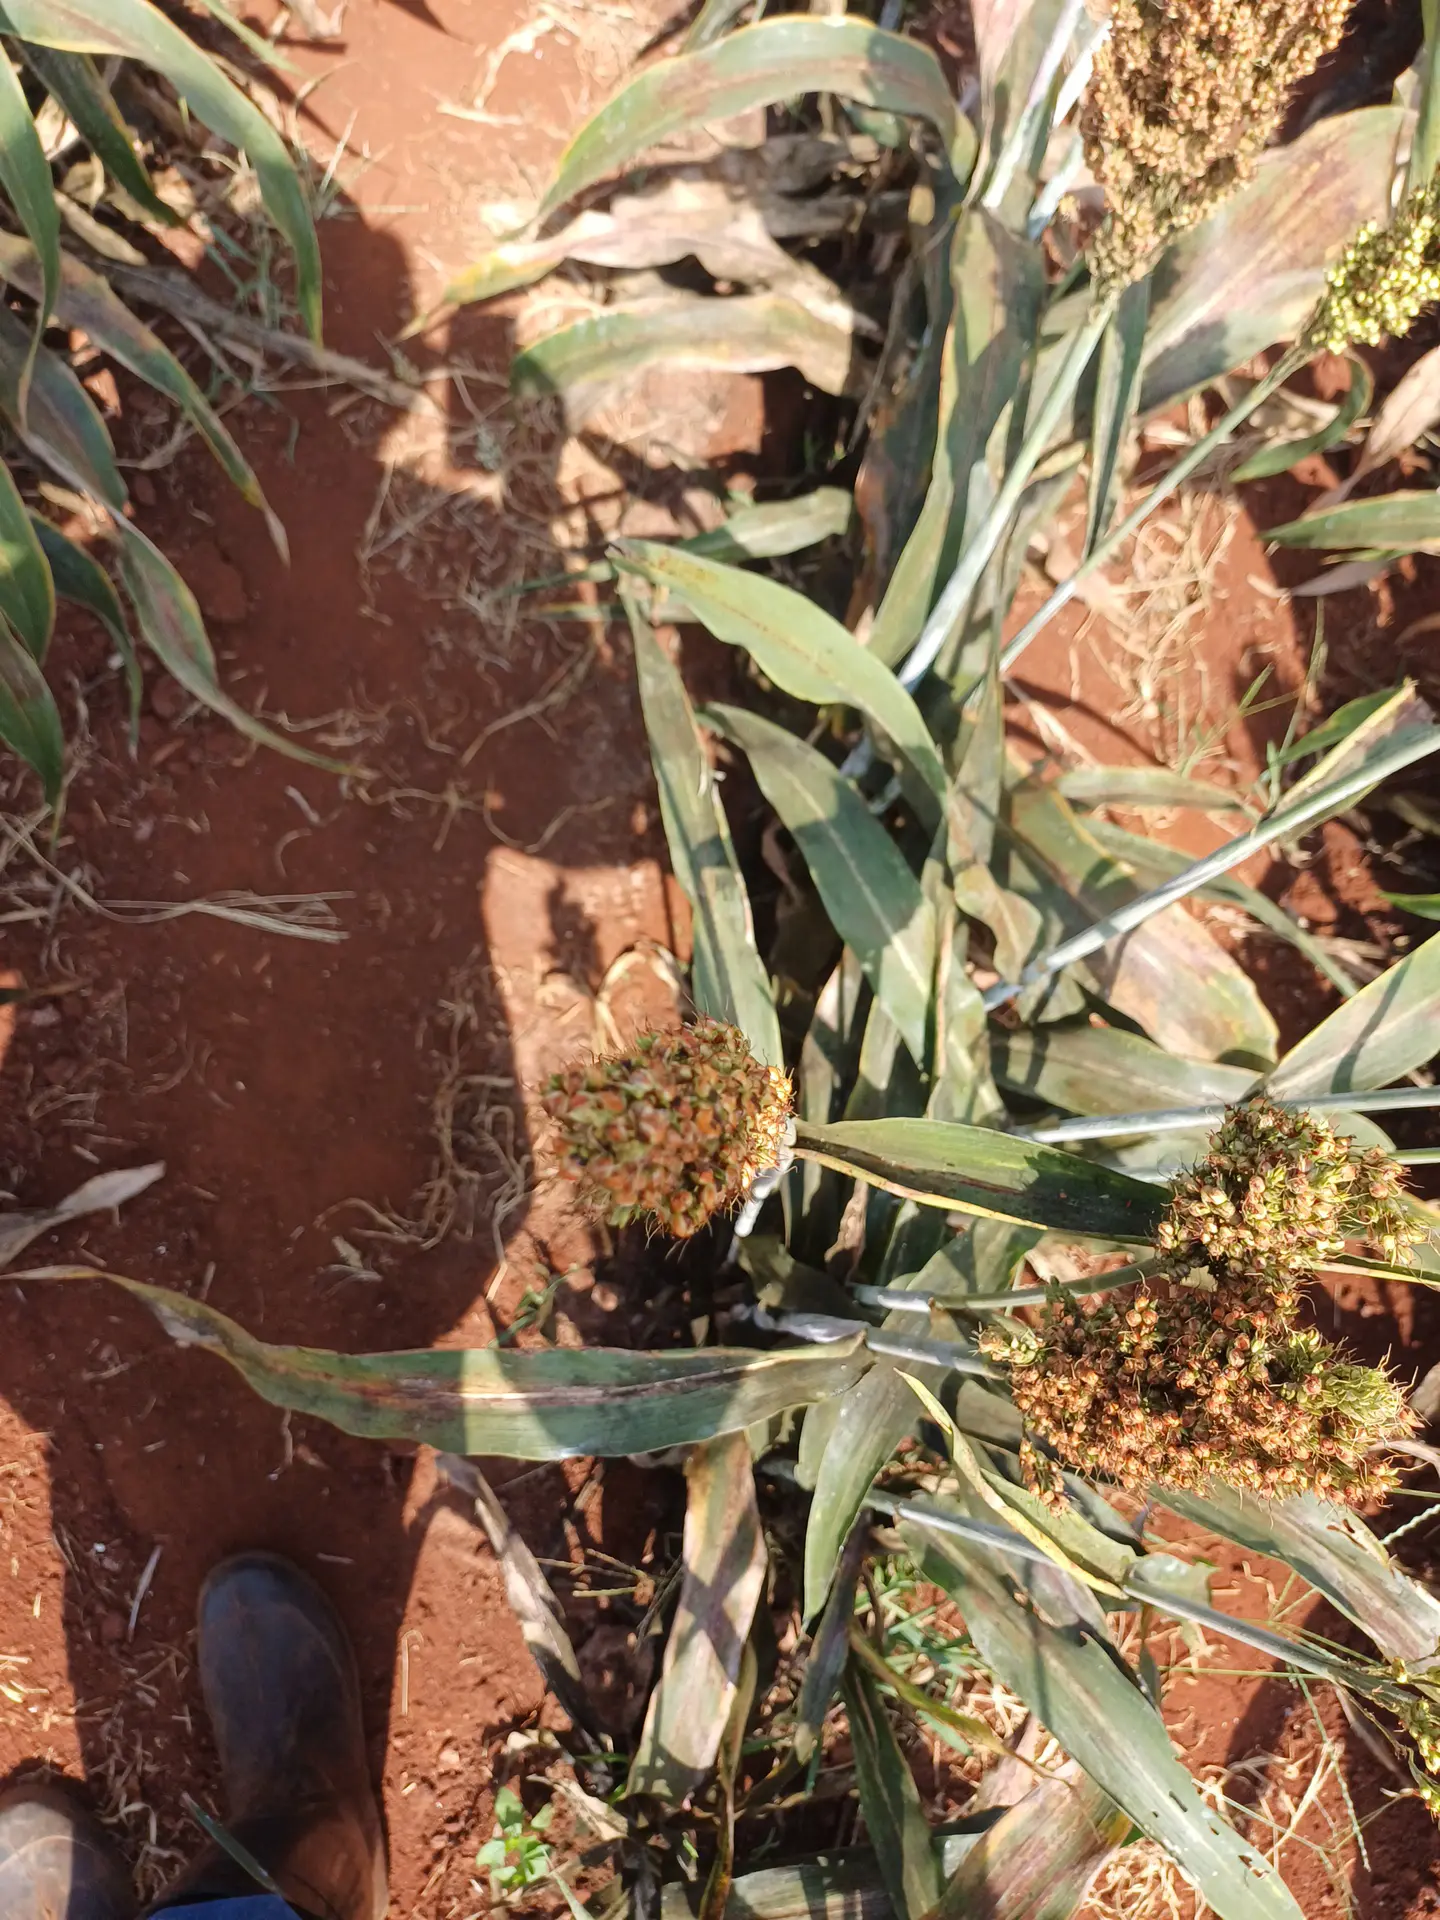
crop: sorghum
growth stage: maturity
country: Kenya
